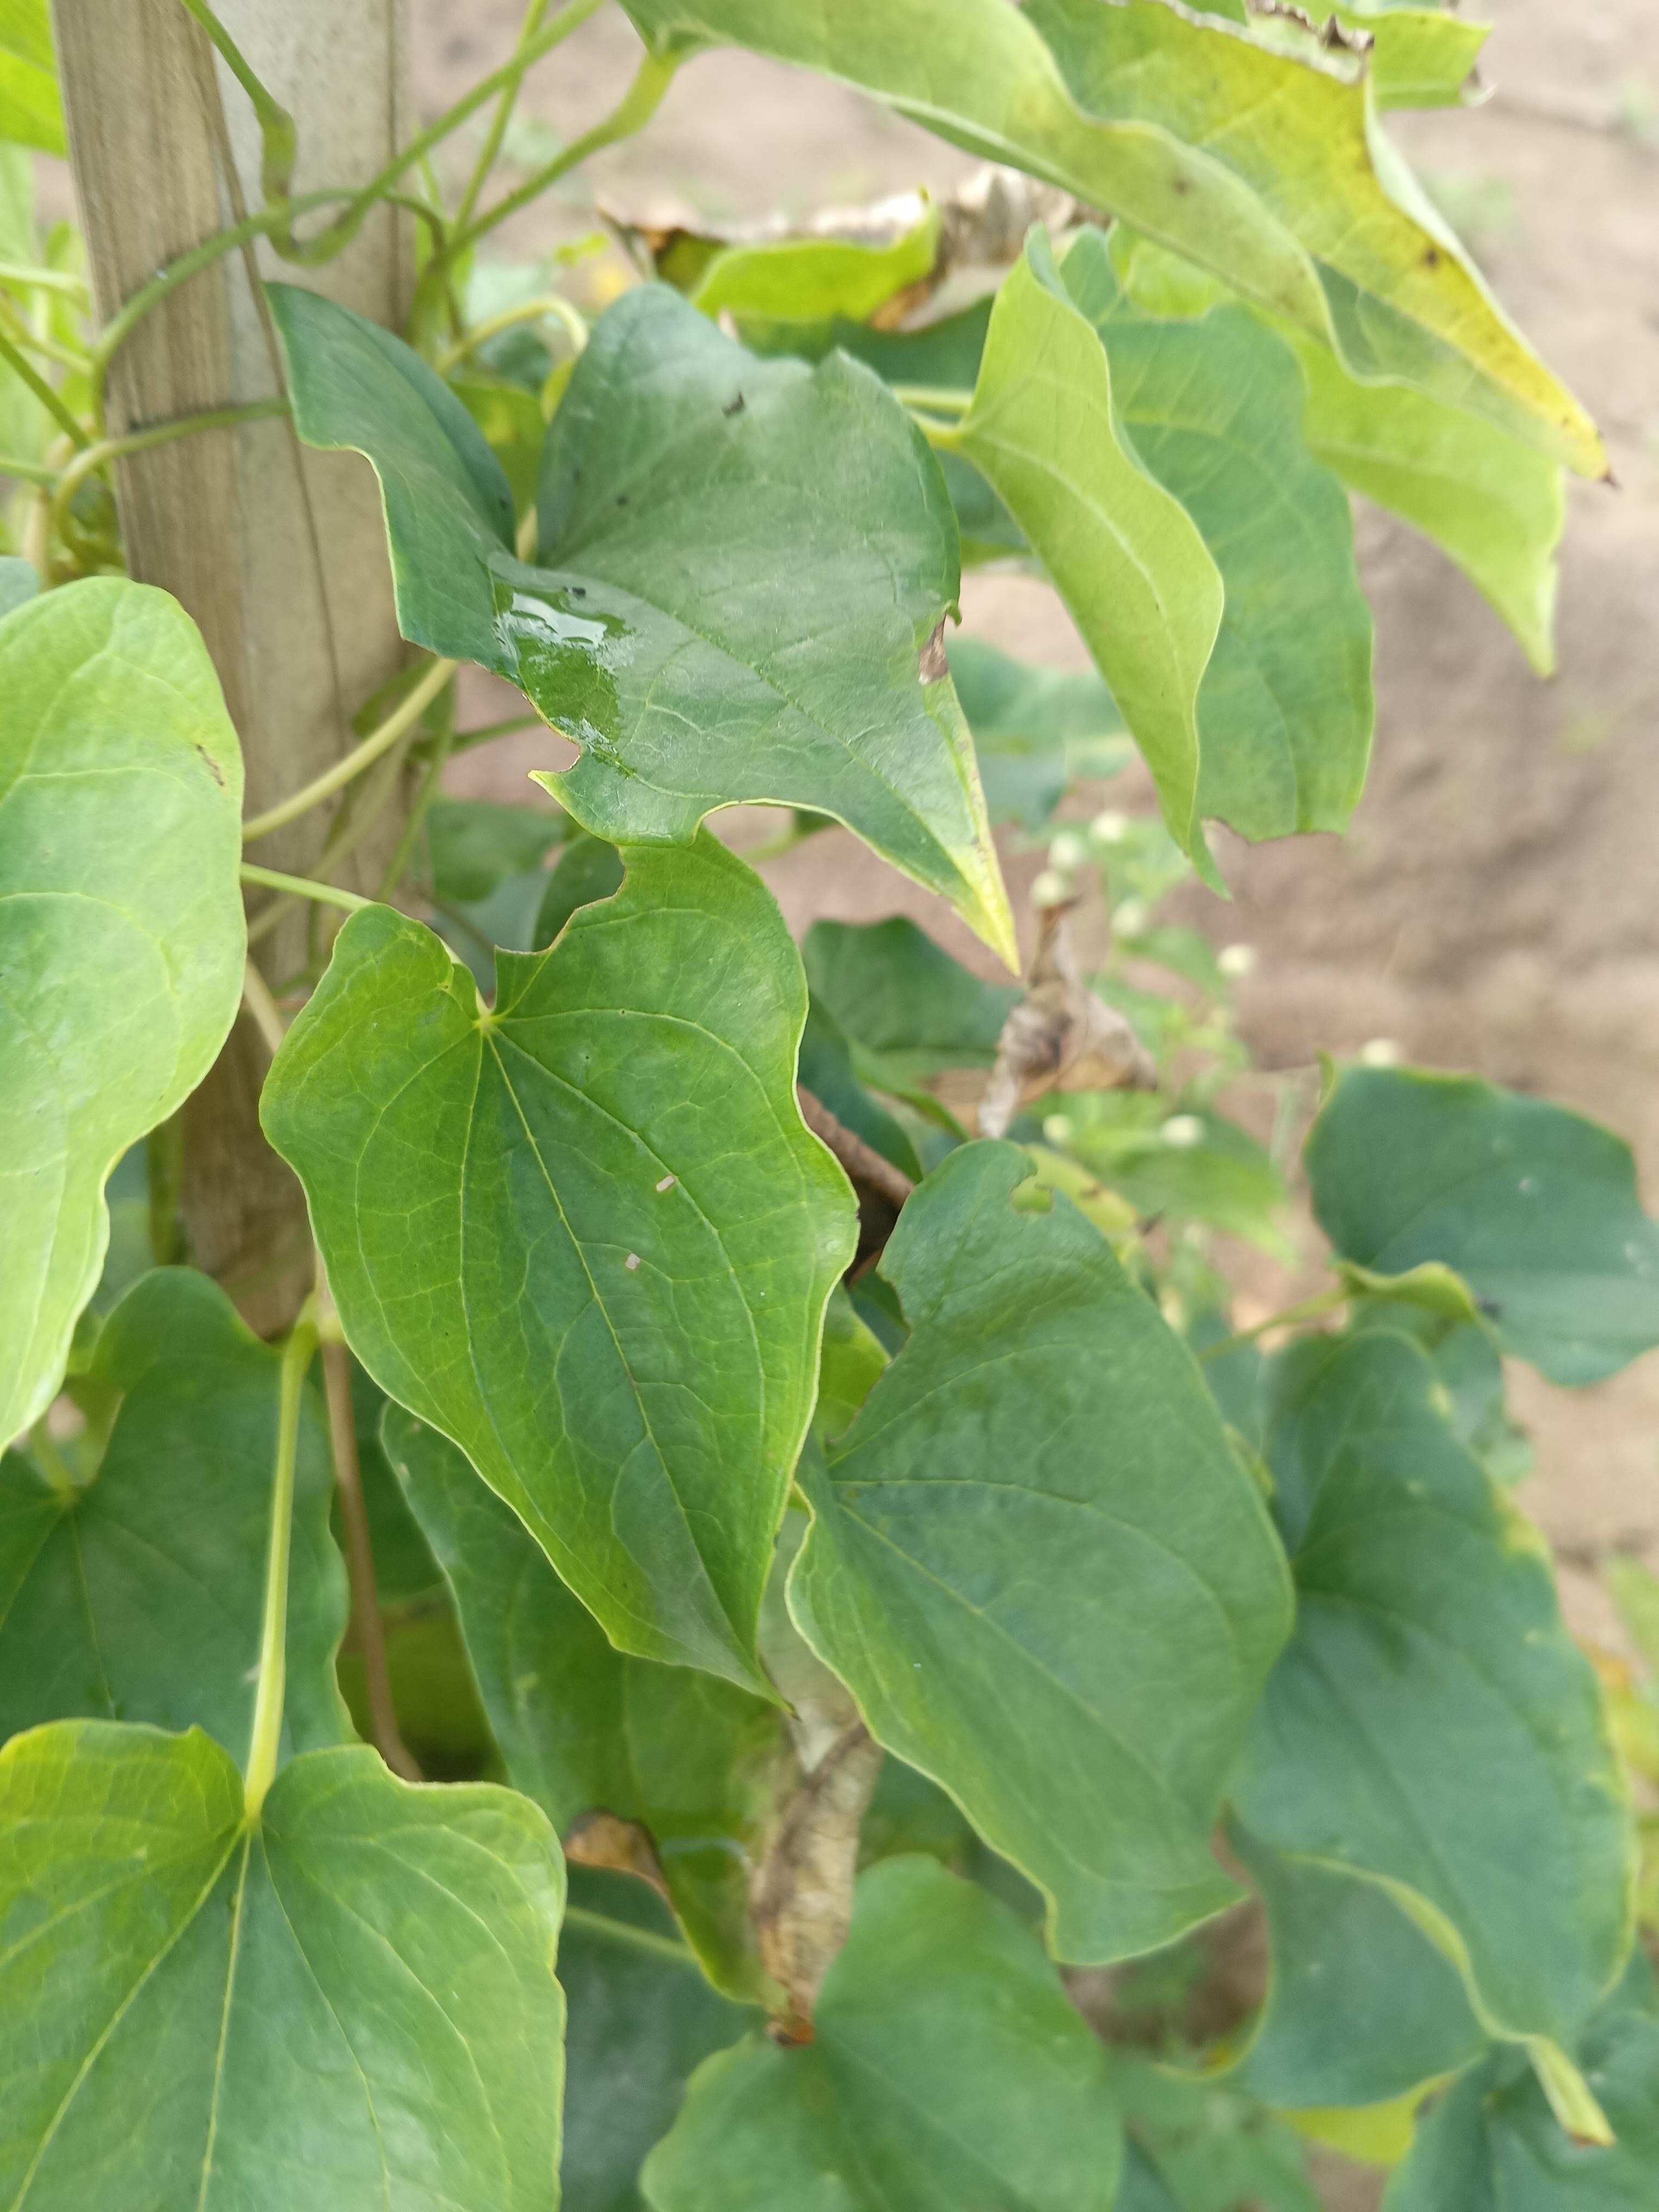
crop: yam
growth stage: maturity
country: Nigeria
